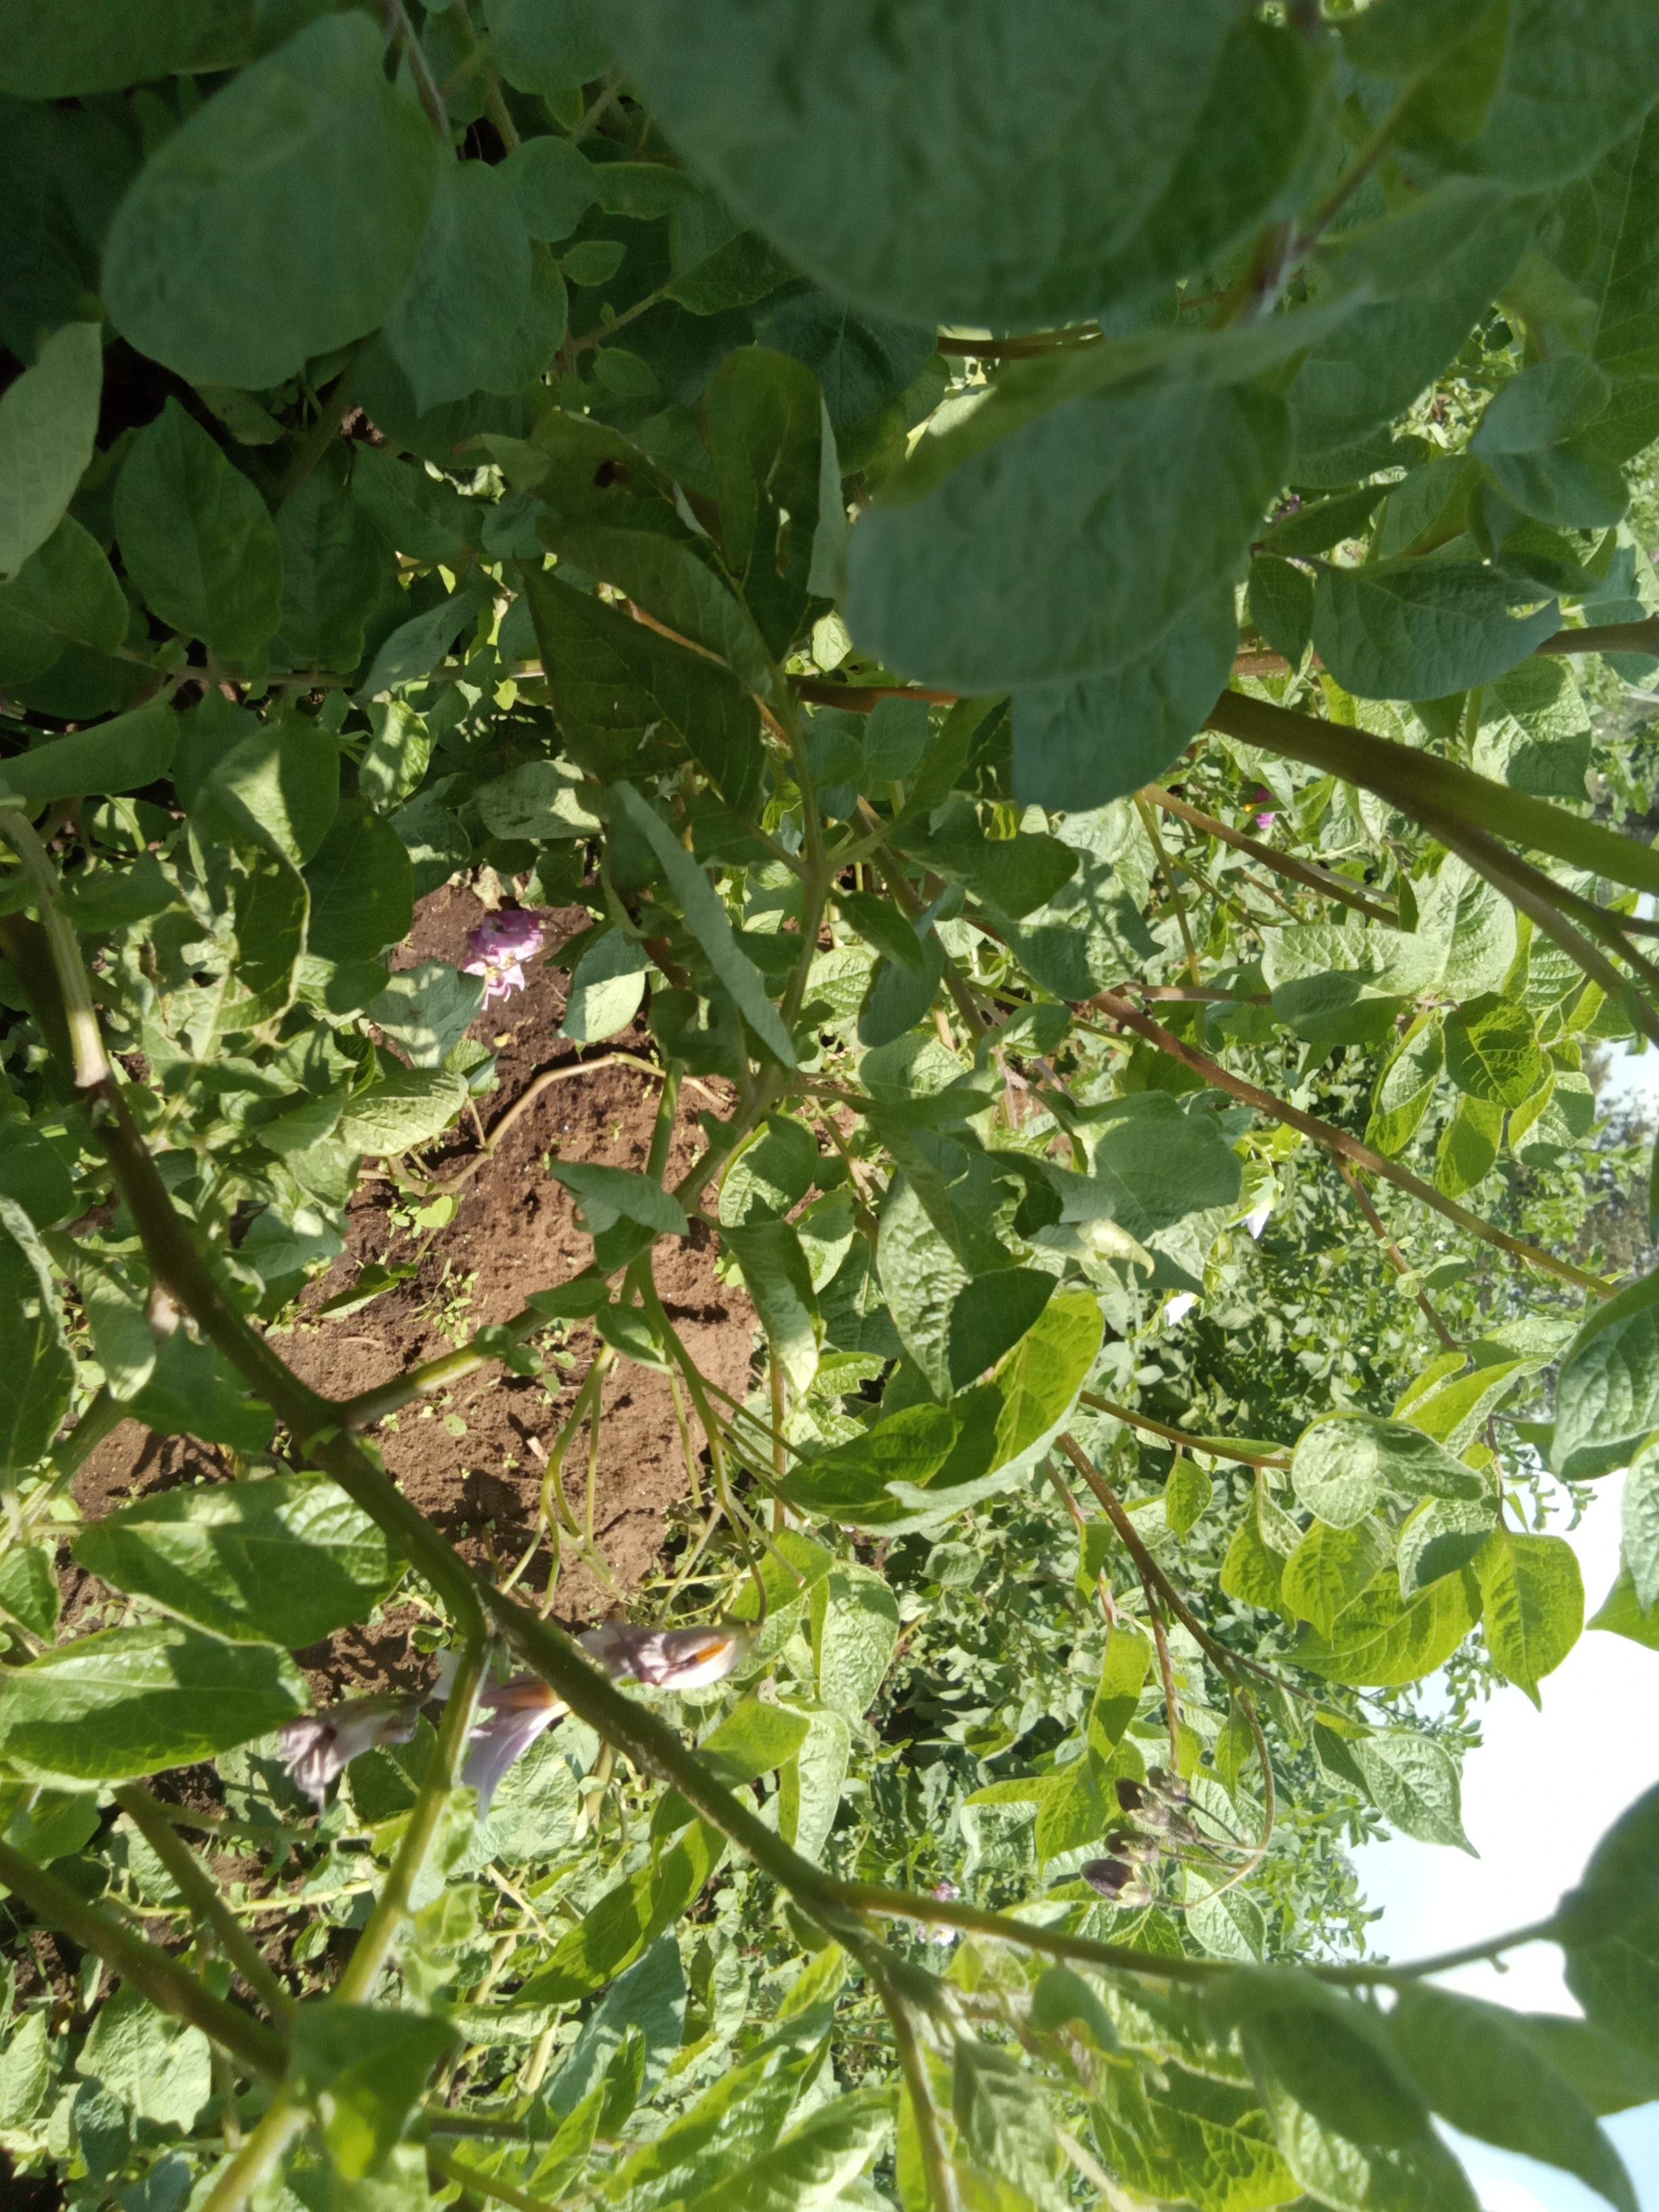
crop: potato
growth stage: flowering
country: Kenya
